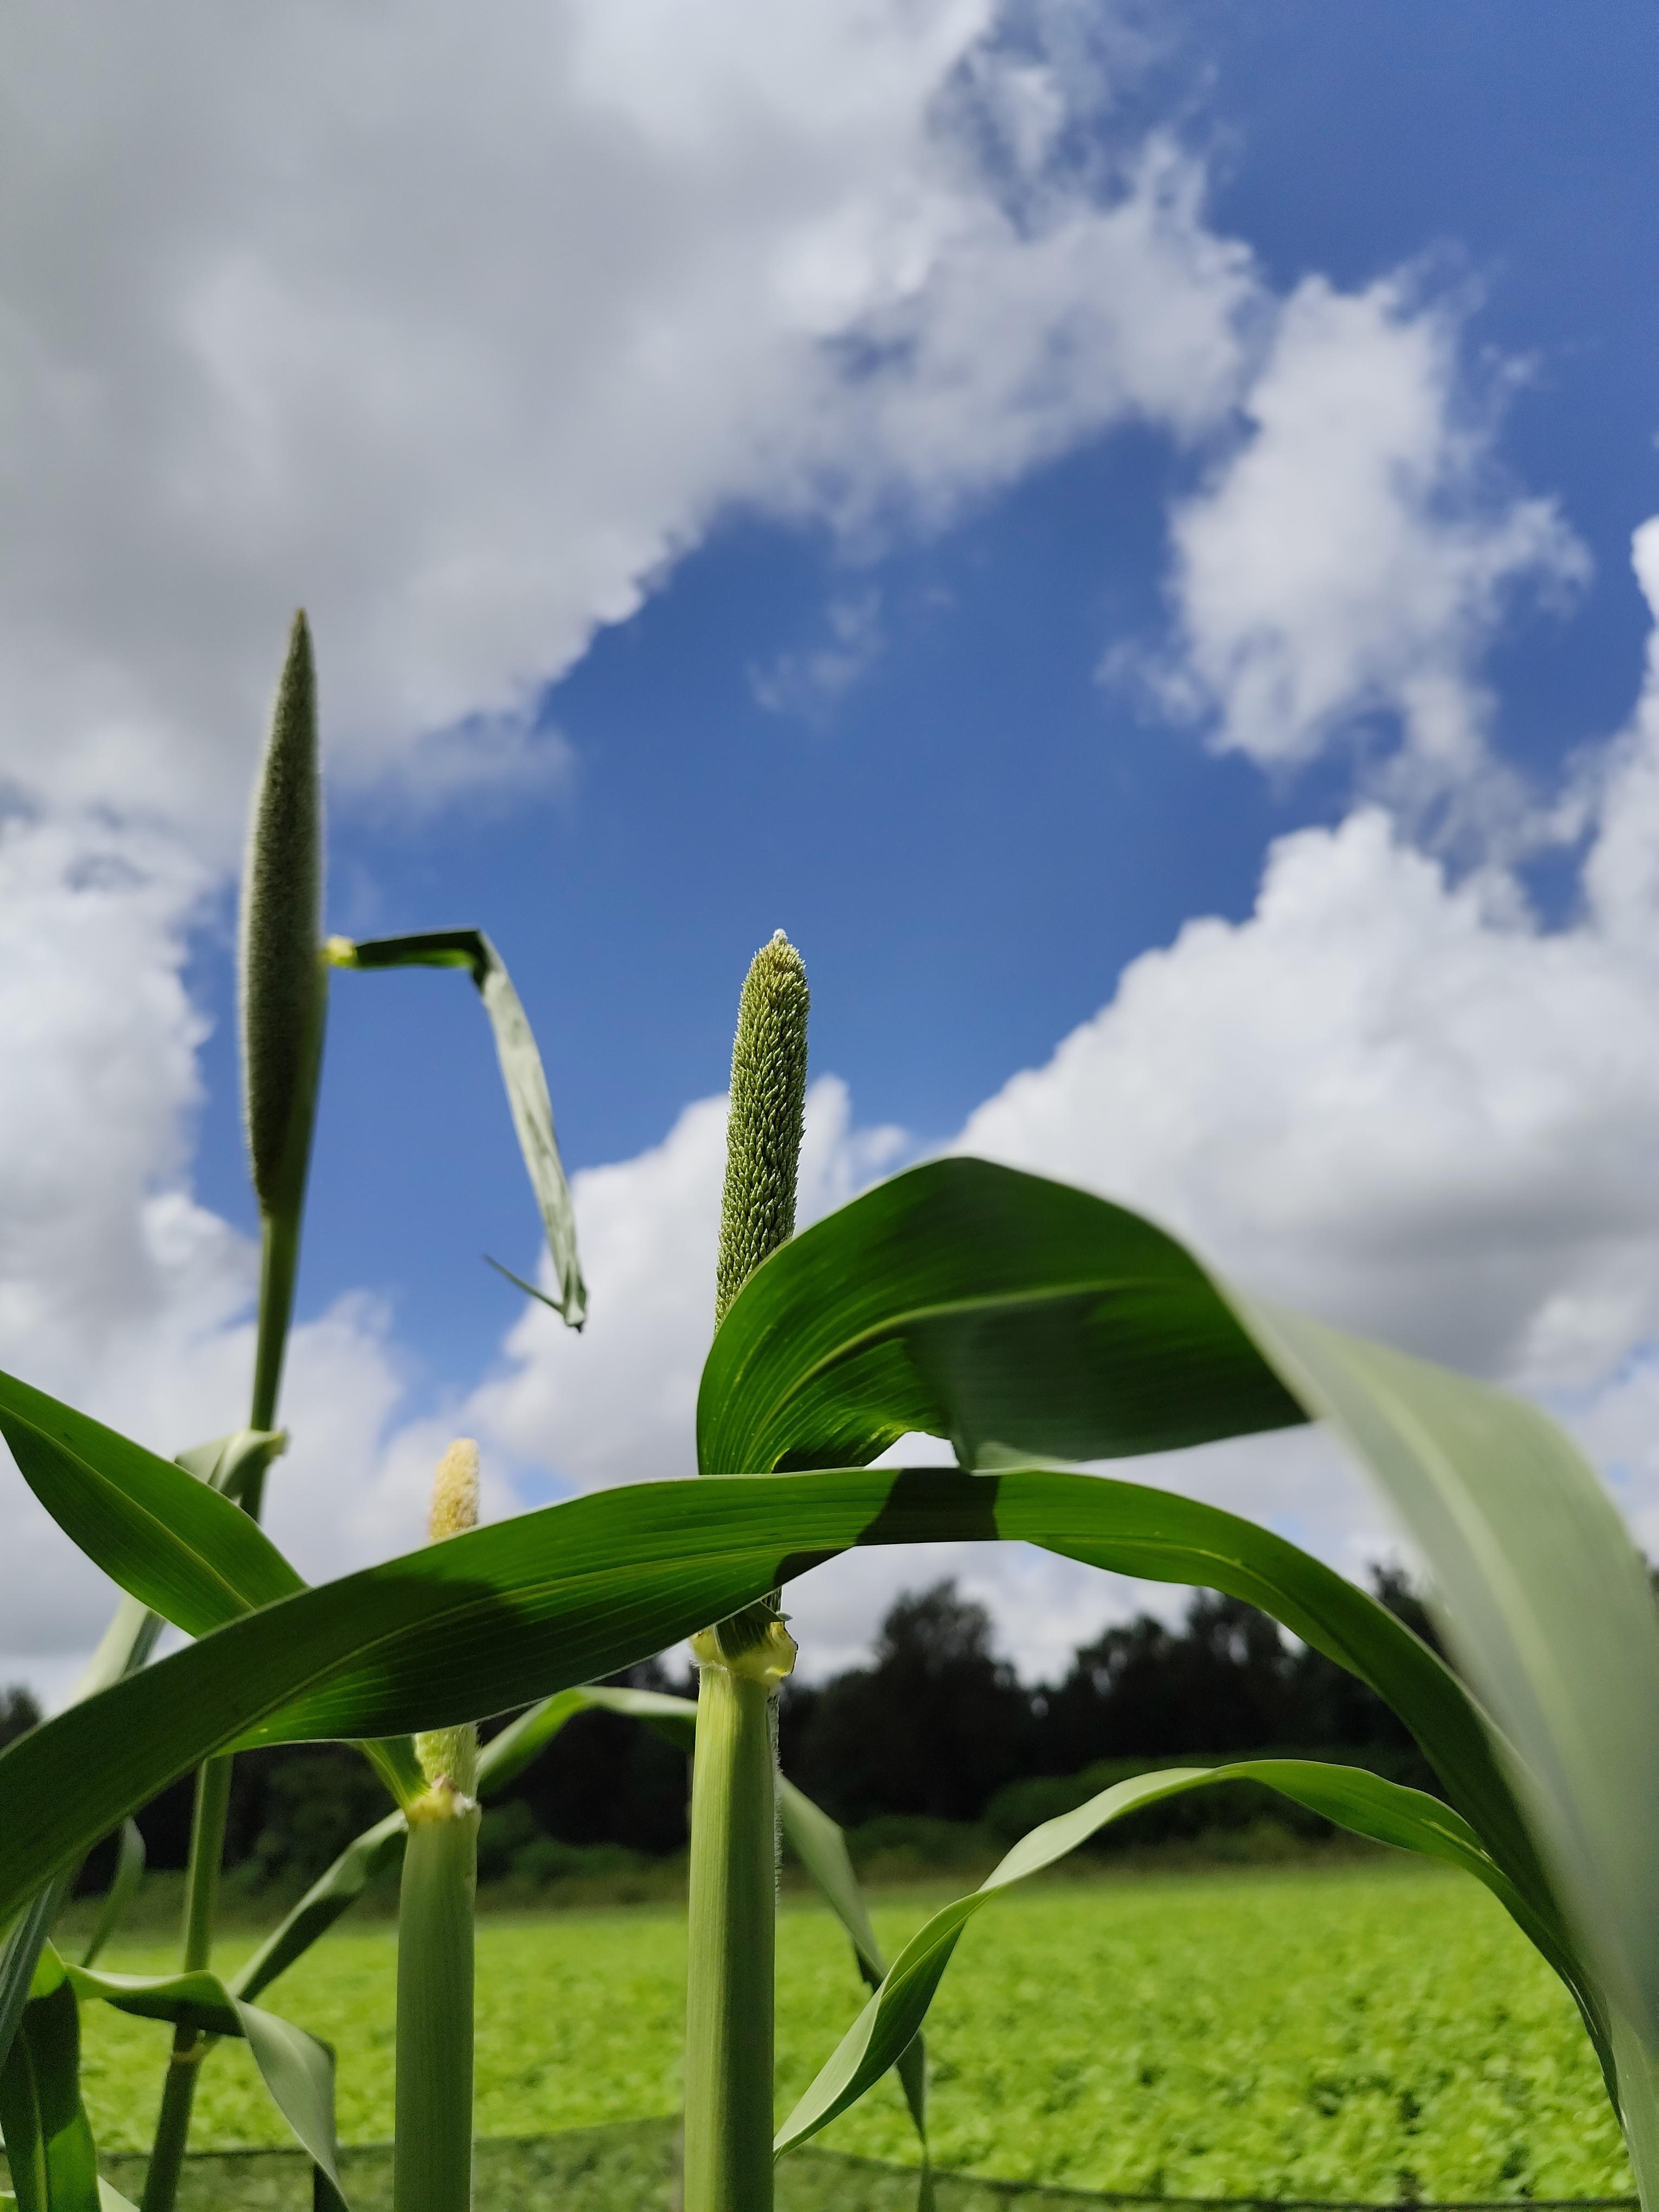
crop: pearl millet
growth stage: heading tuber
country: Tanzania
